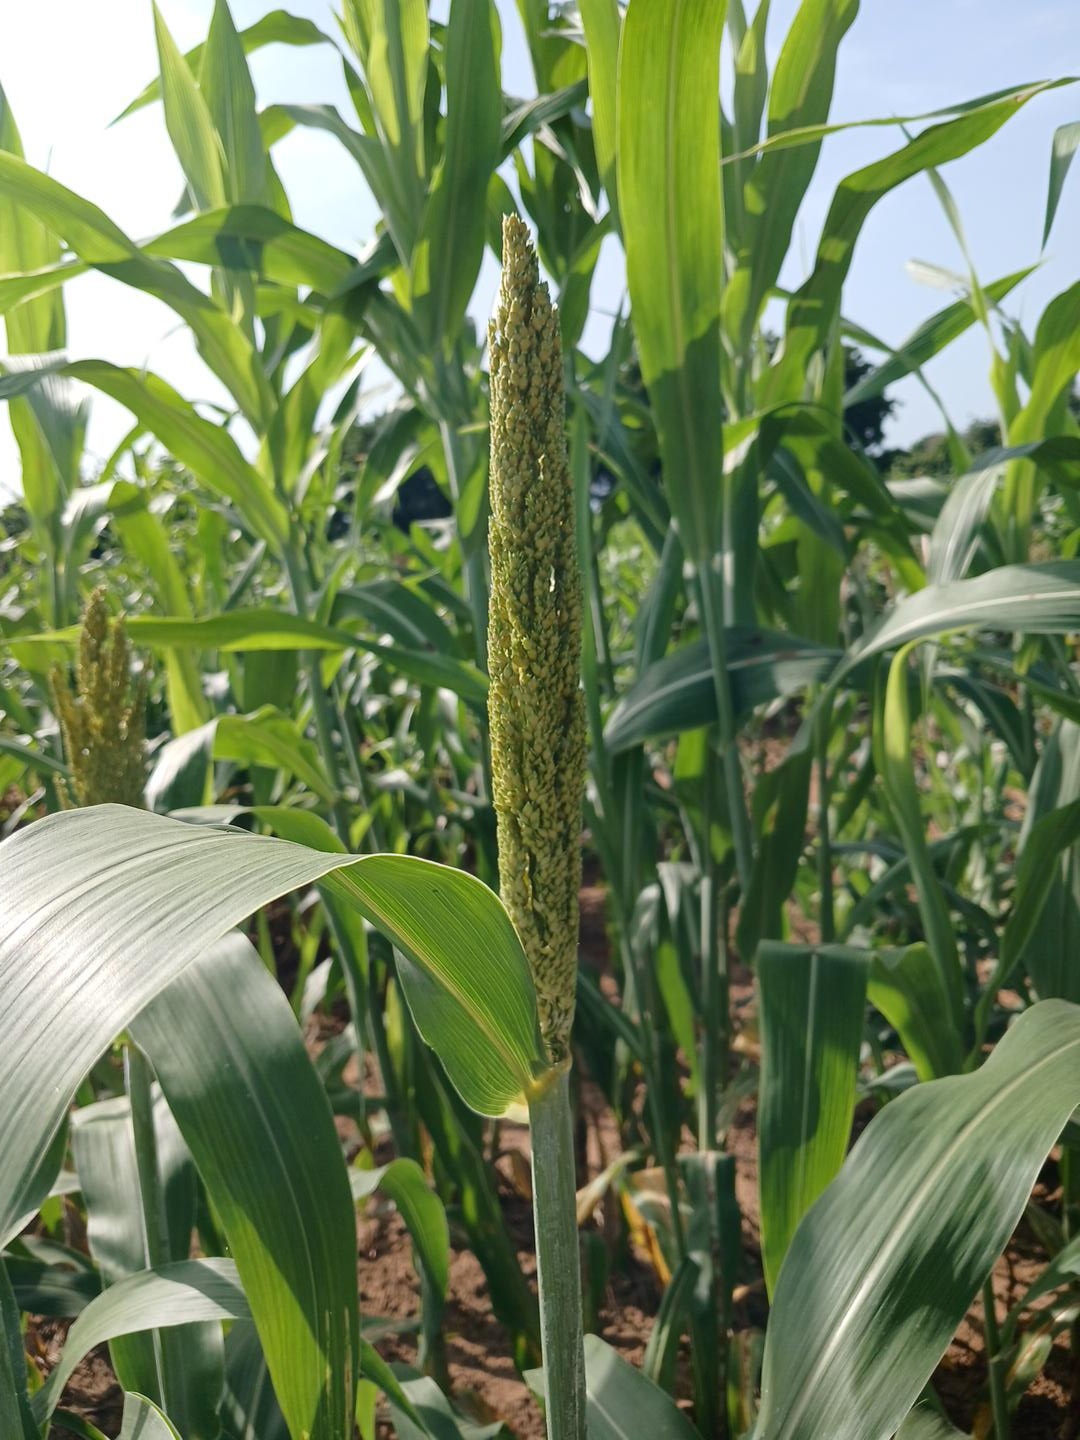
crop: sorghum
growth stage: heading tuber
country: Senegal
